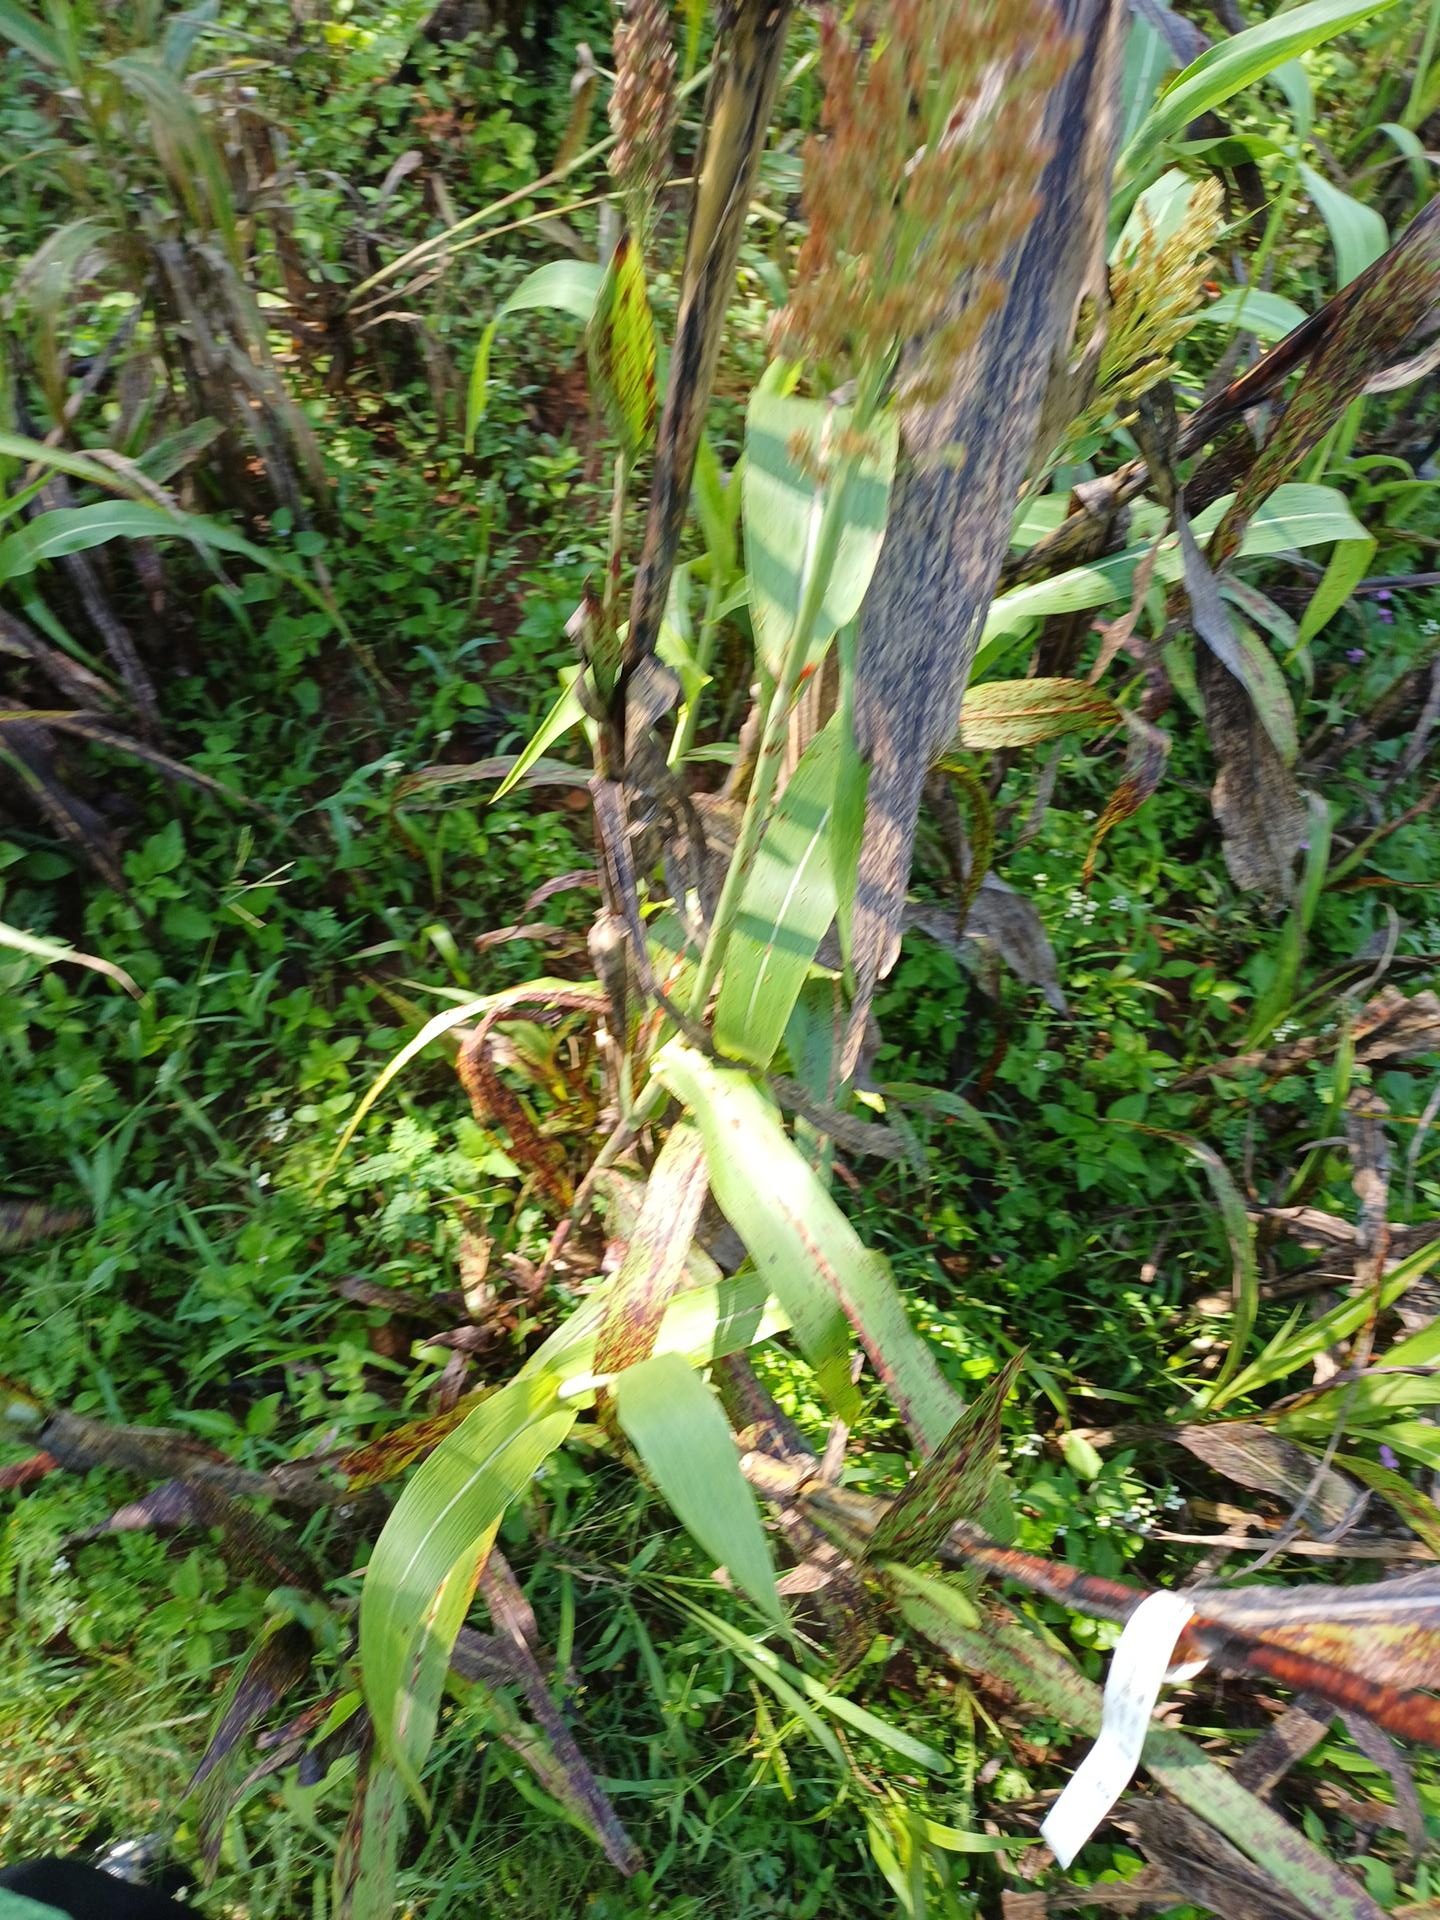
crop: sorghum
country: Kenya
